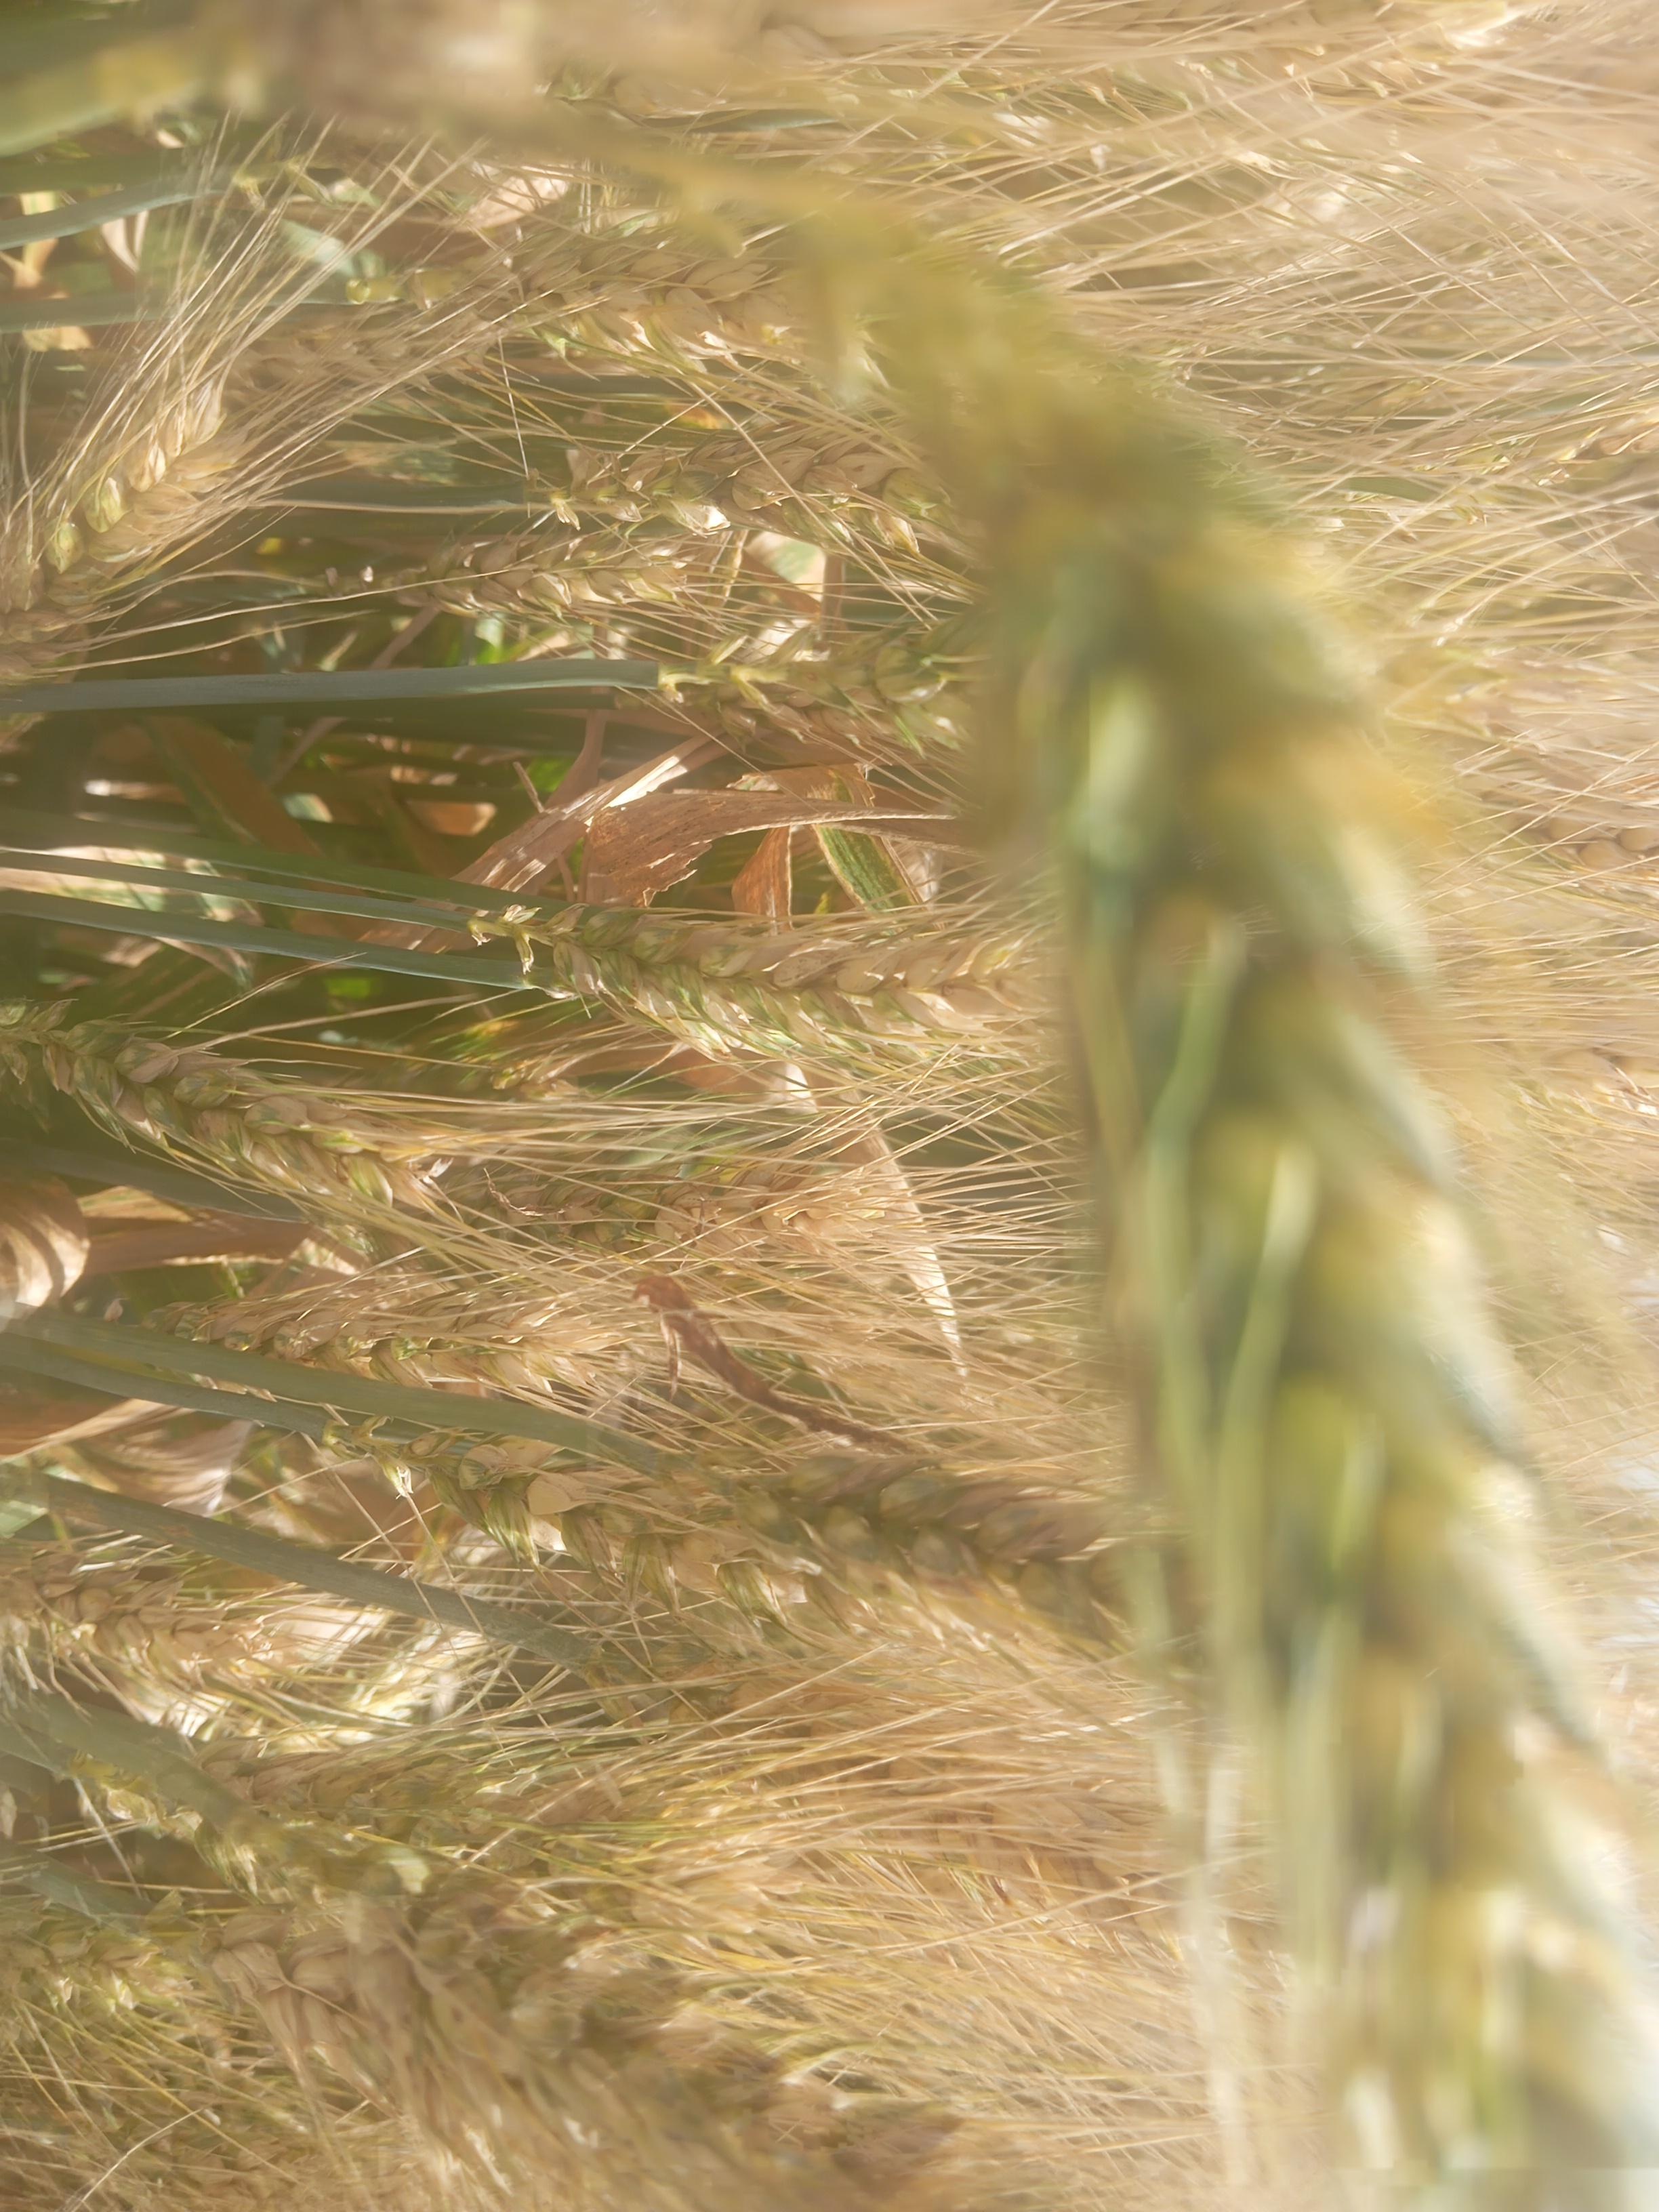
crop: wheat
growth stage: maturity
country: Kenya
